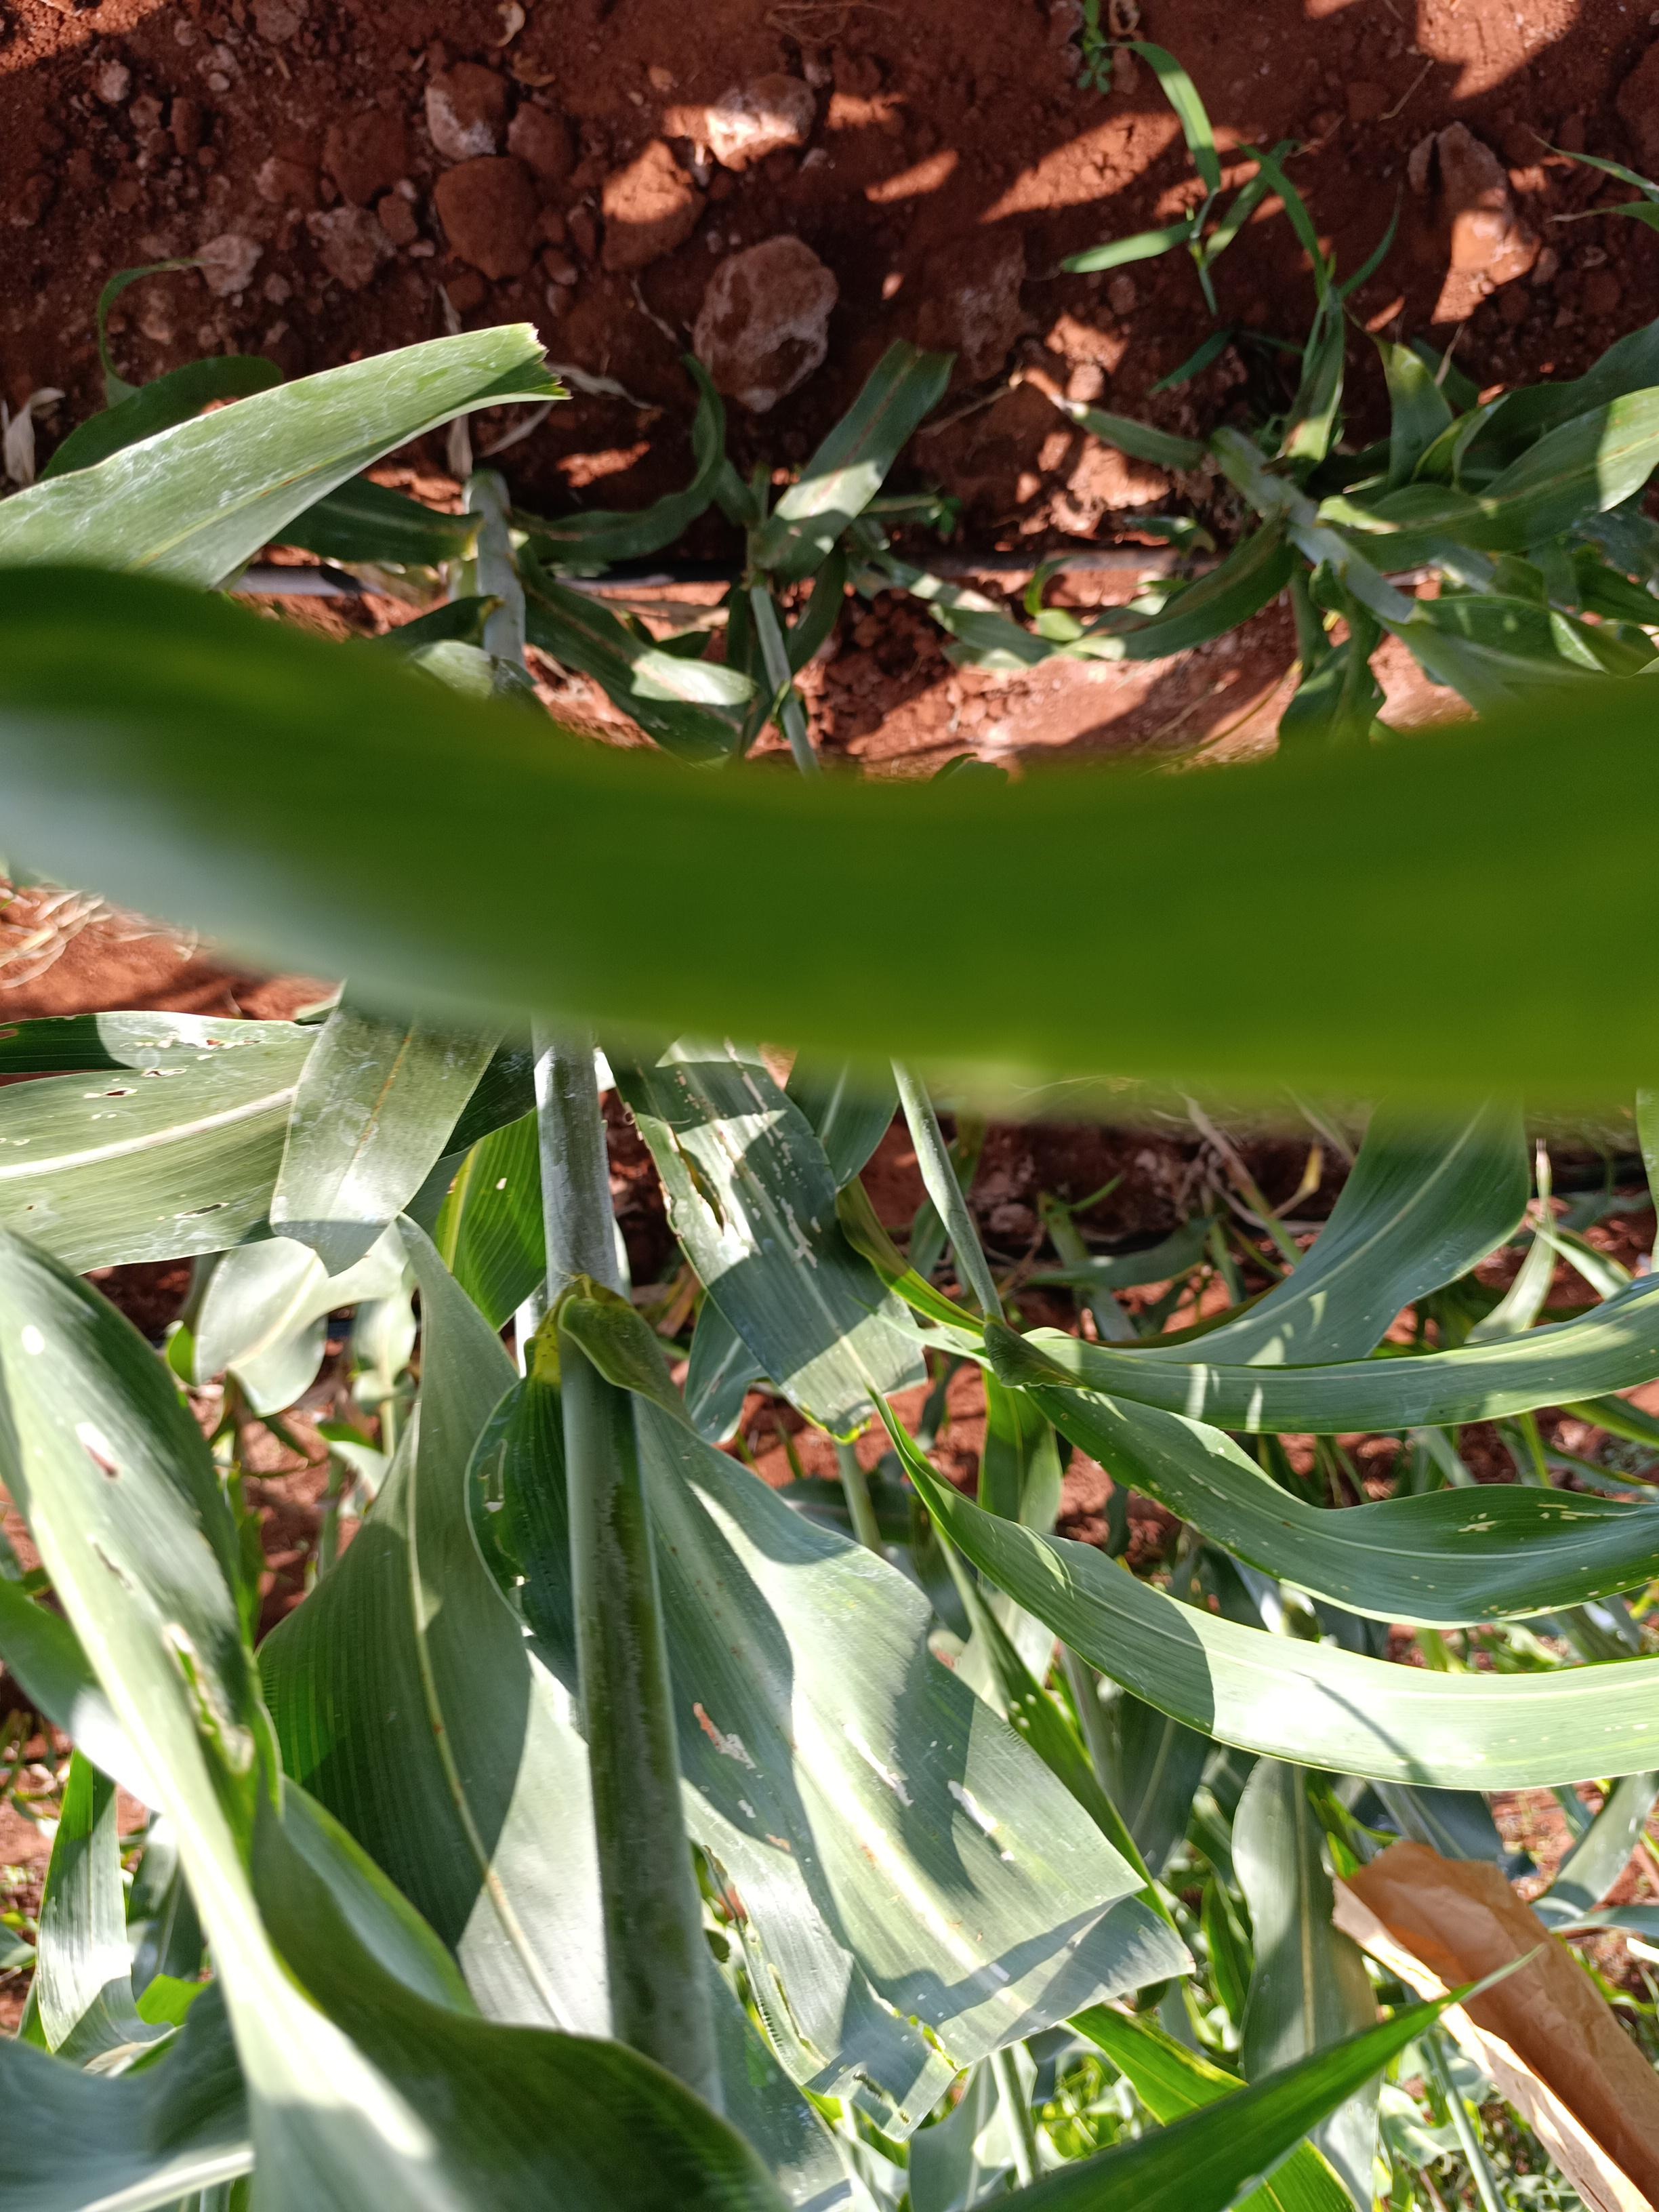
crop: sorghum
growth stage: heading tuber
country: Kenya
